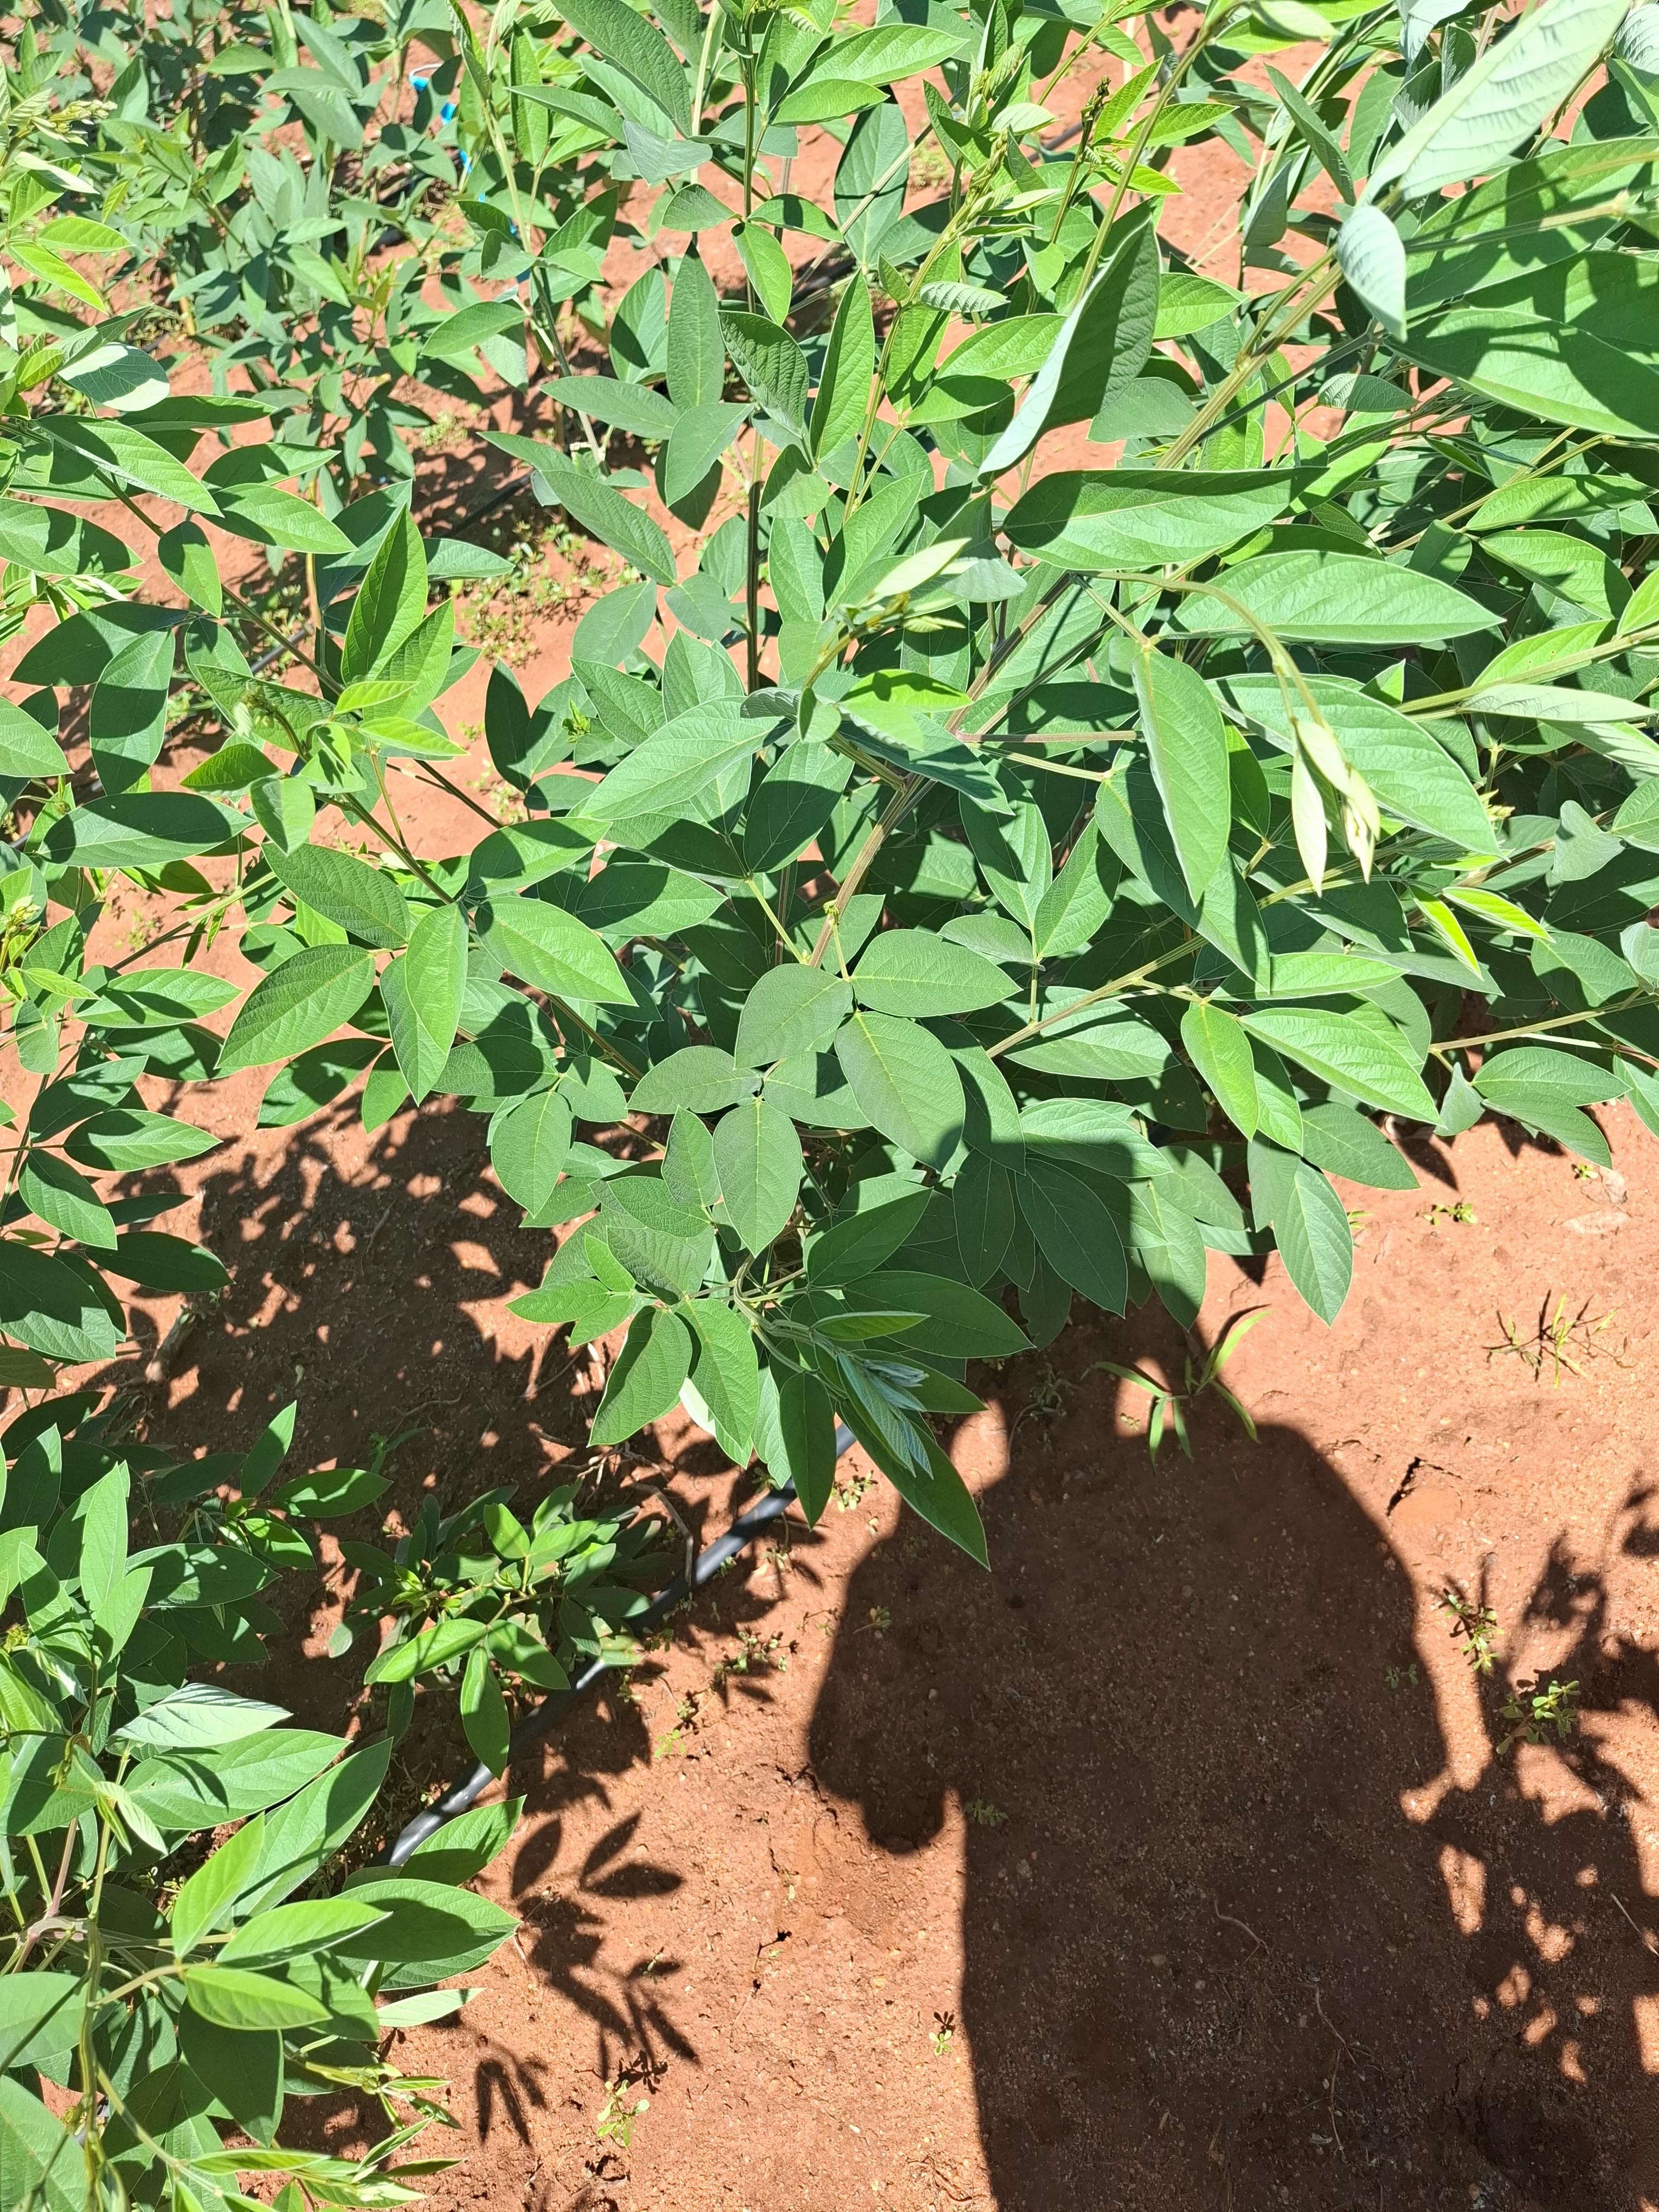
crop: pigeonpea
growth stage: vegetative
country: Kenya
